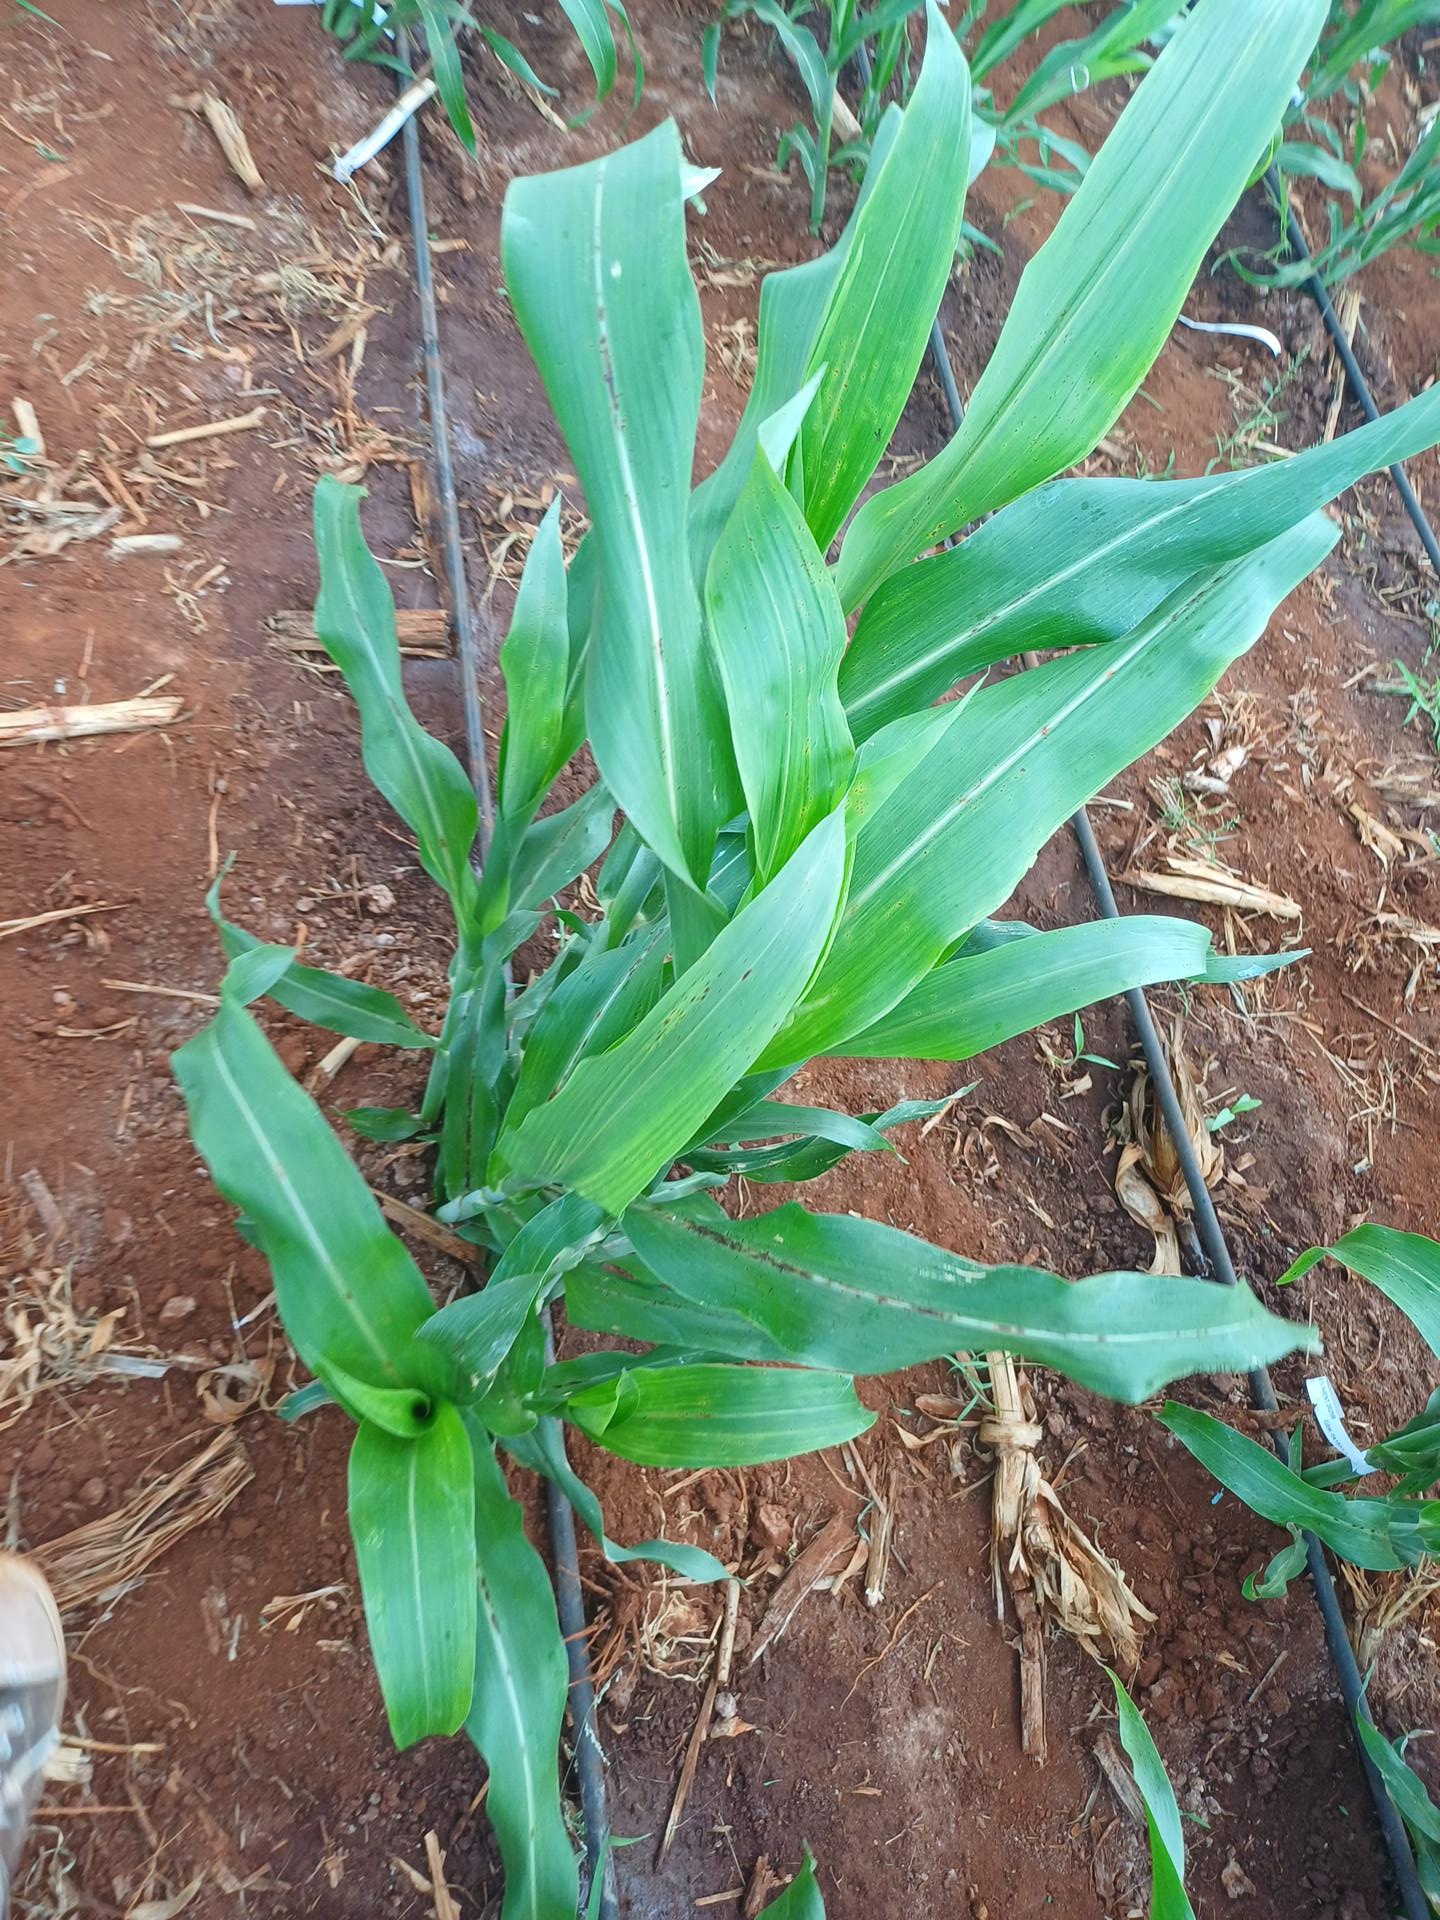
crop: sorghum
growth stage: vegetative
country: Kenya
